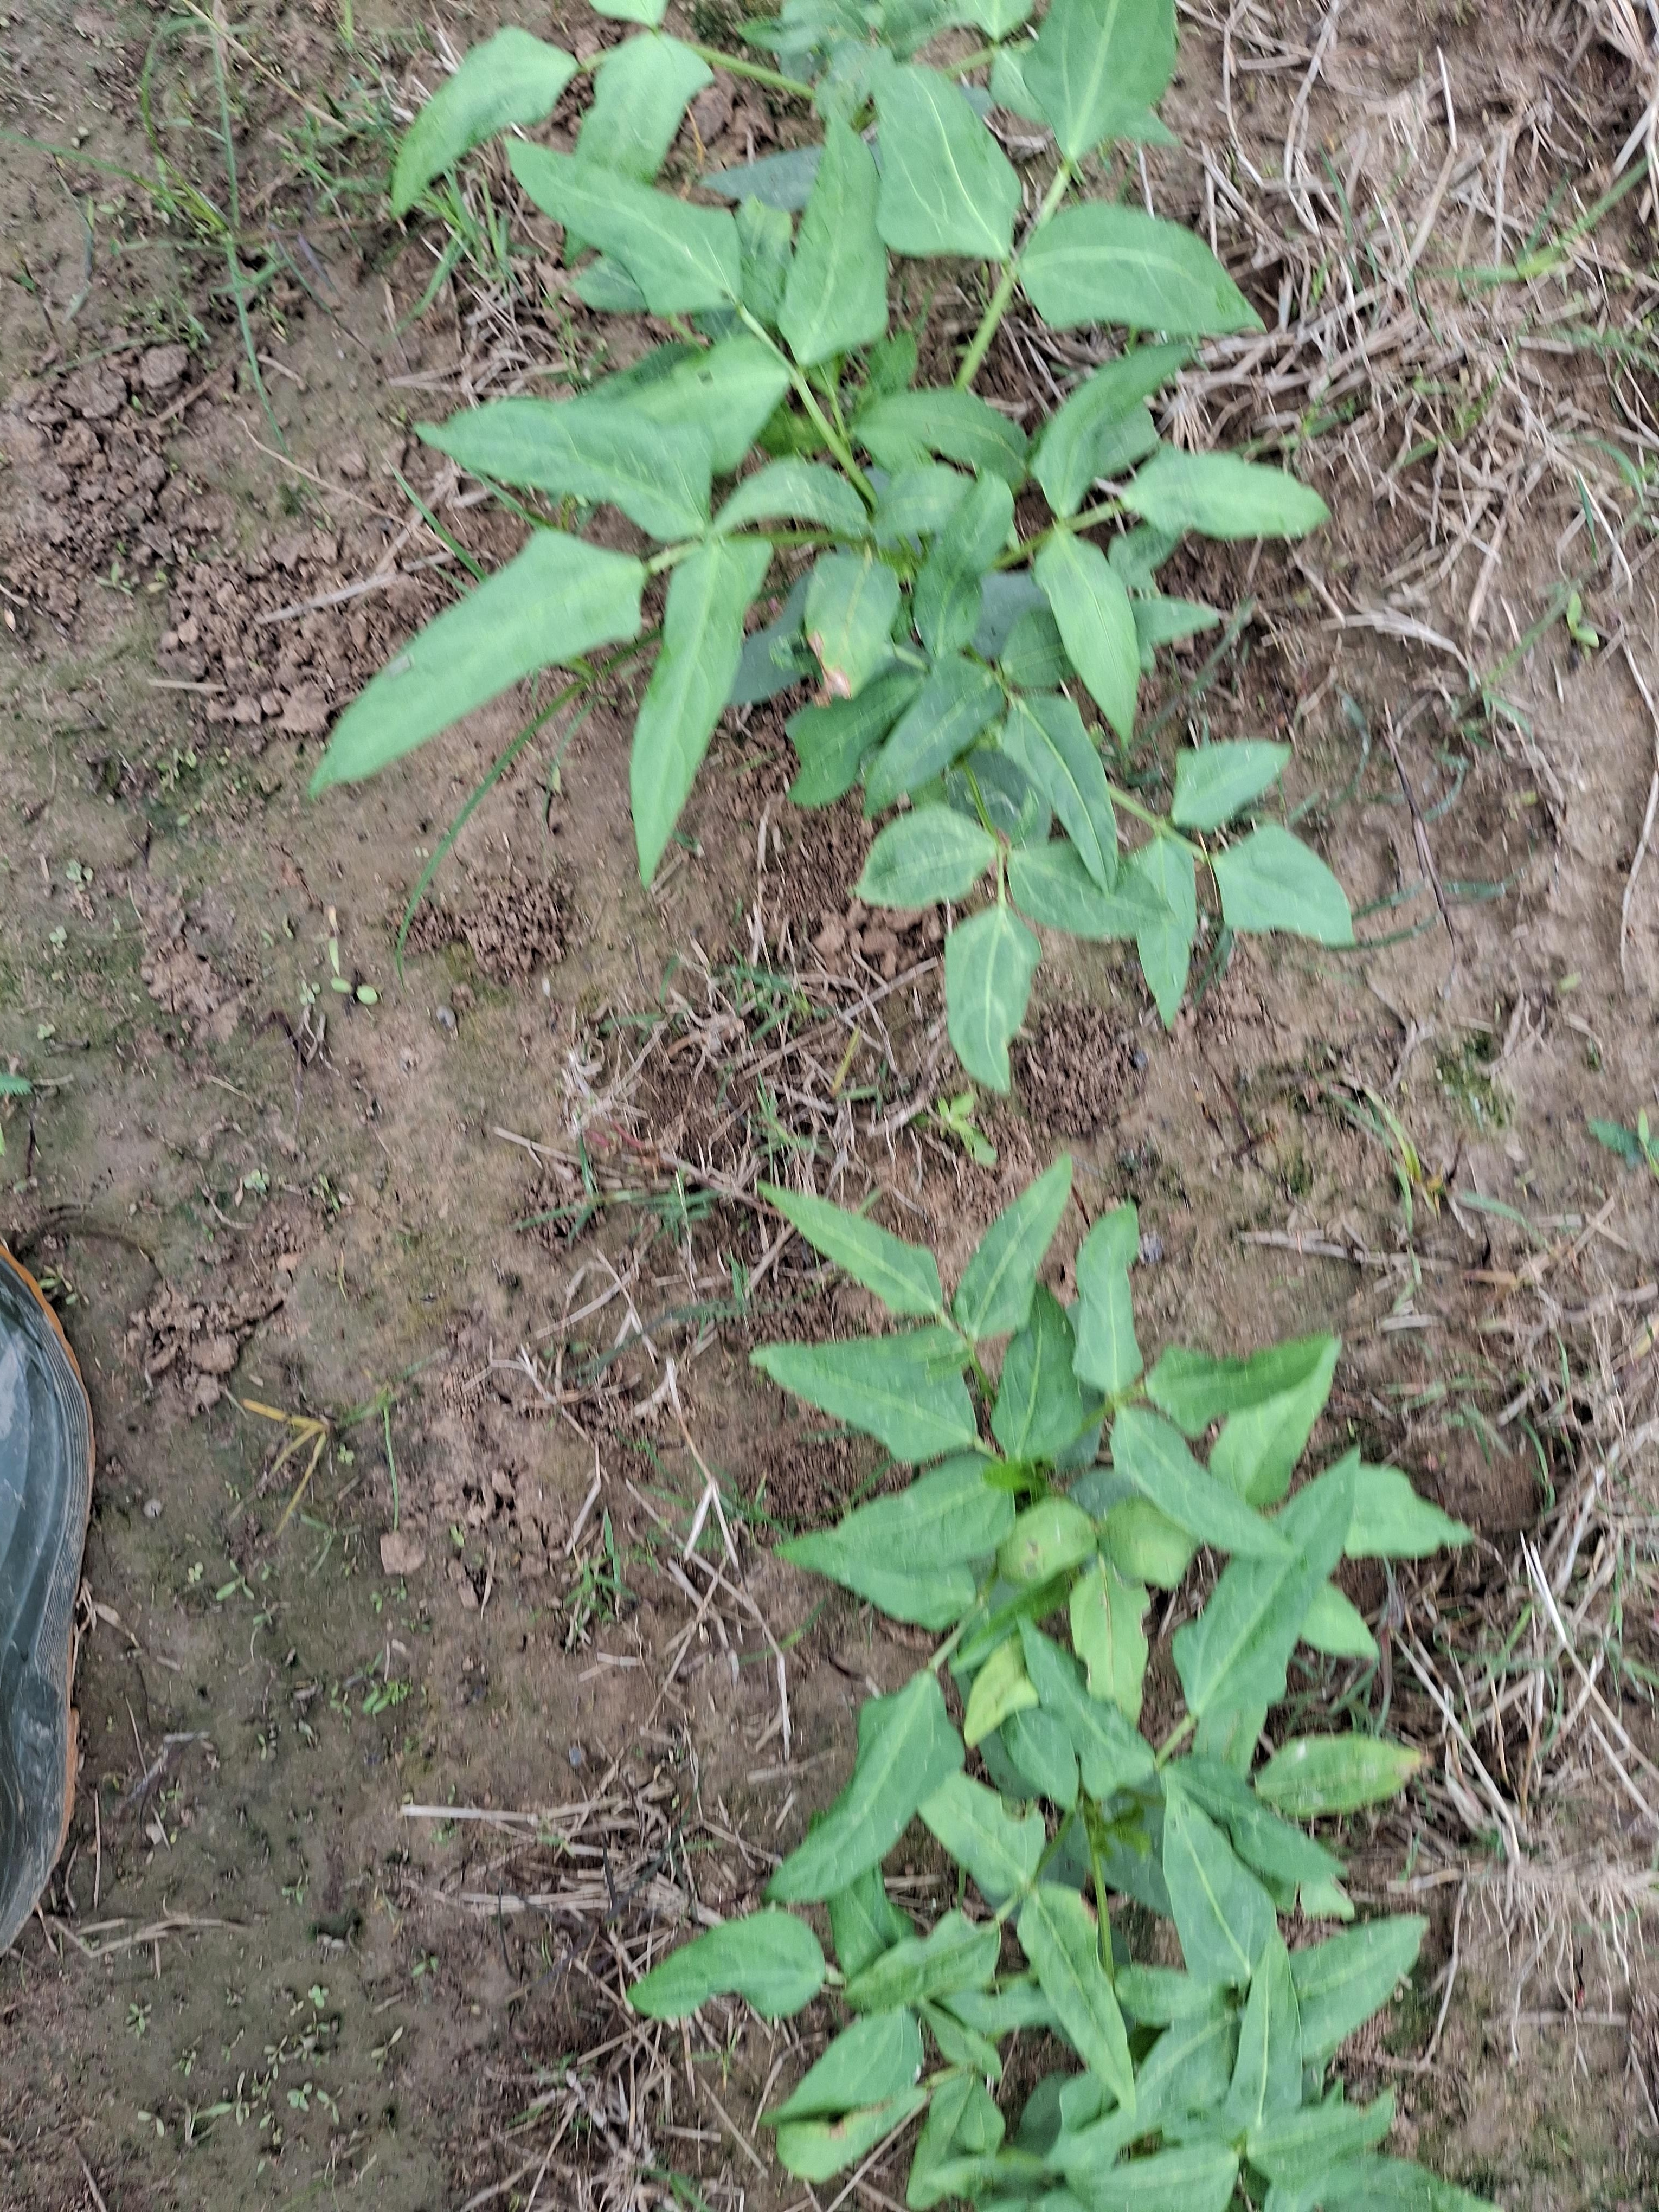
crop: cowpea
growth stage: emergence
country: Nigeria
